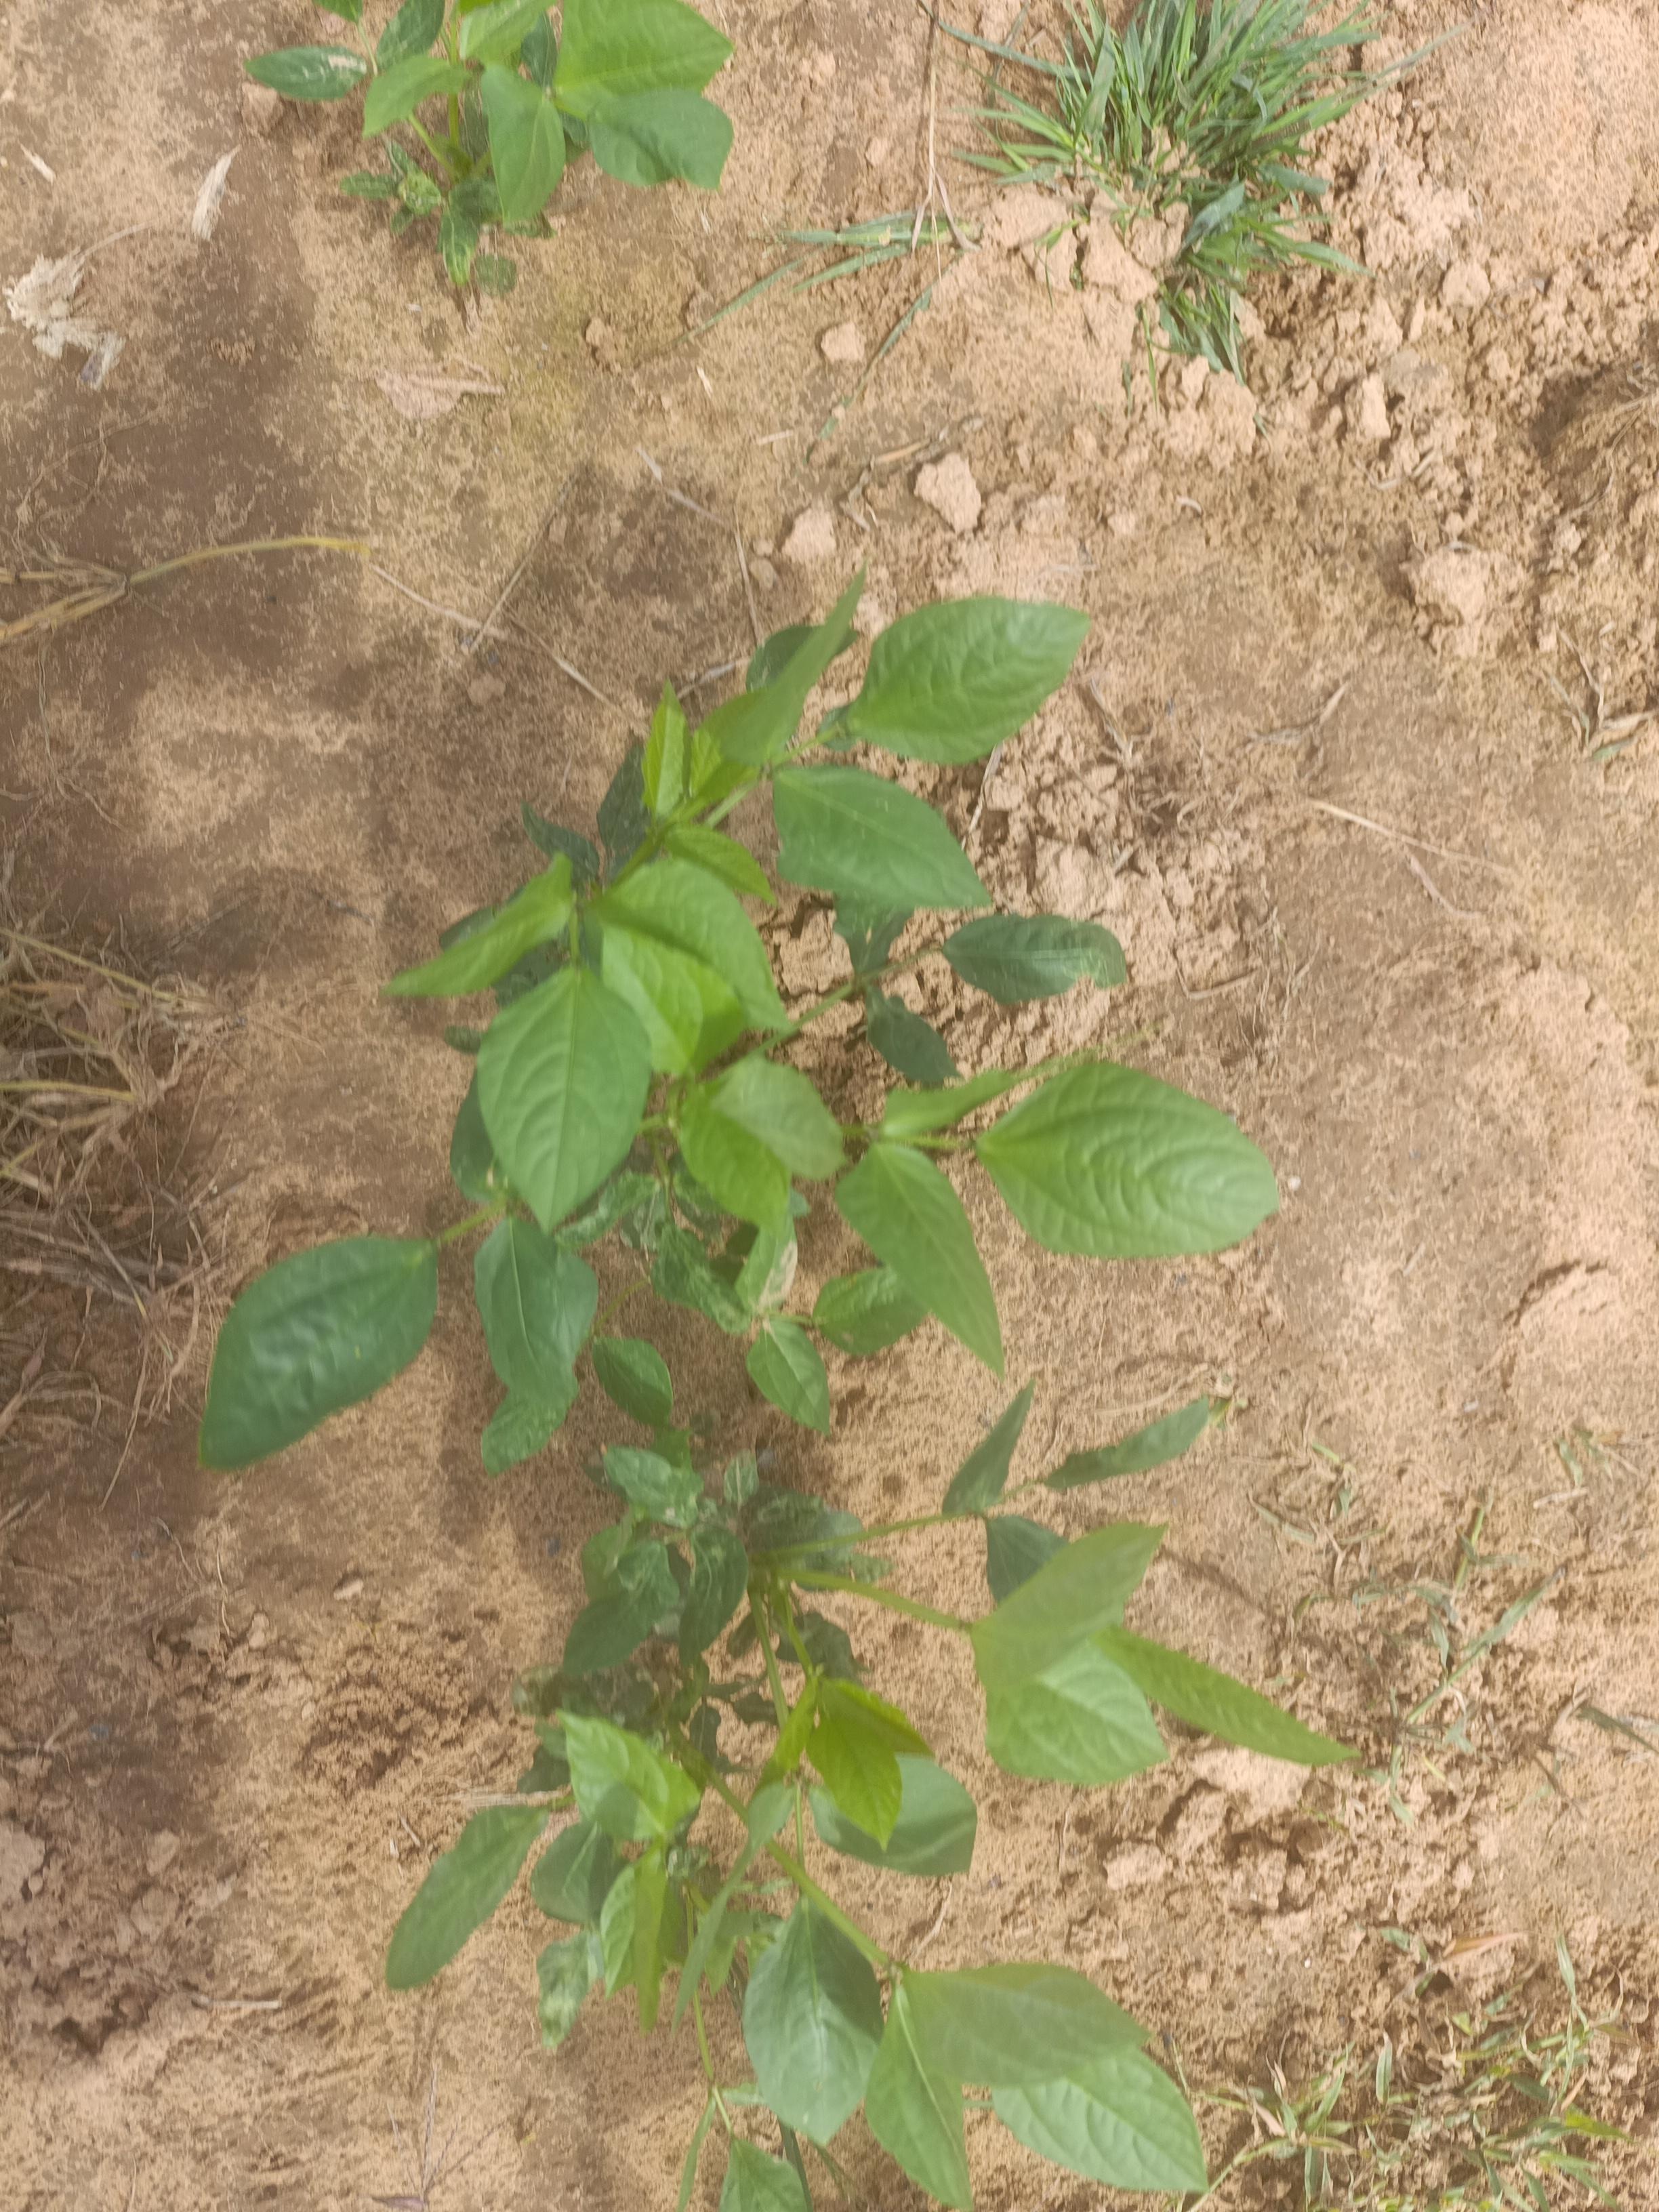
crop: cowpea
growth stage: emergence
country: Nigeria
